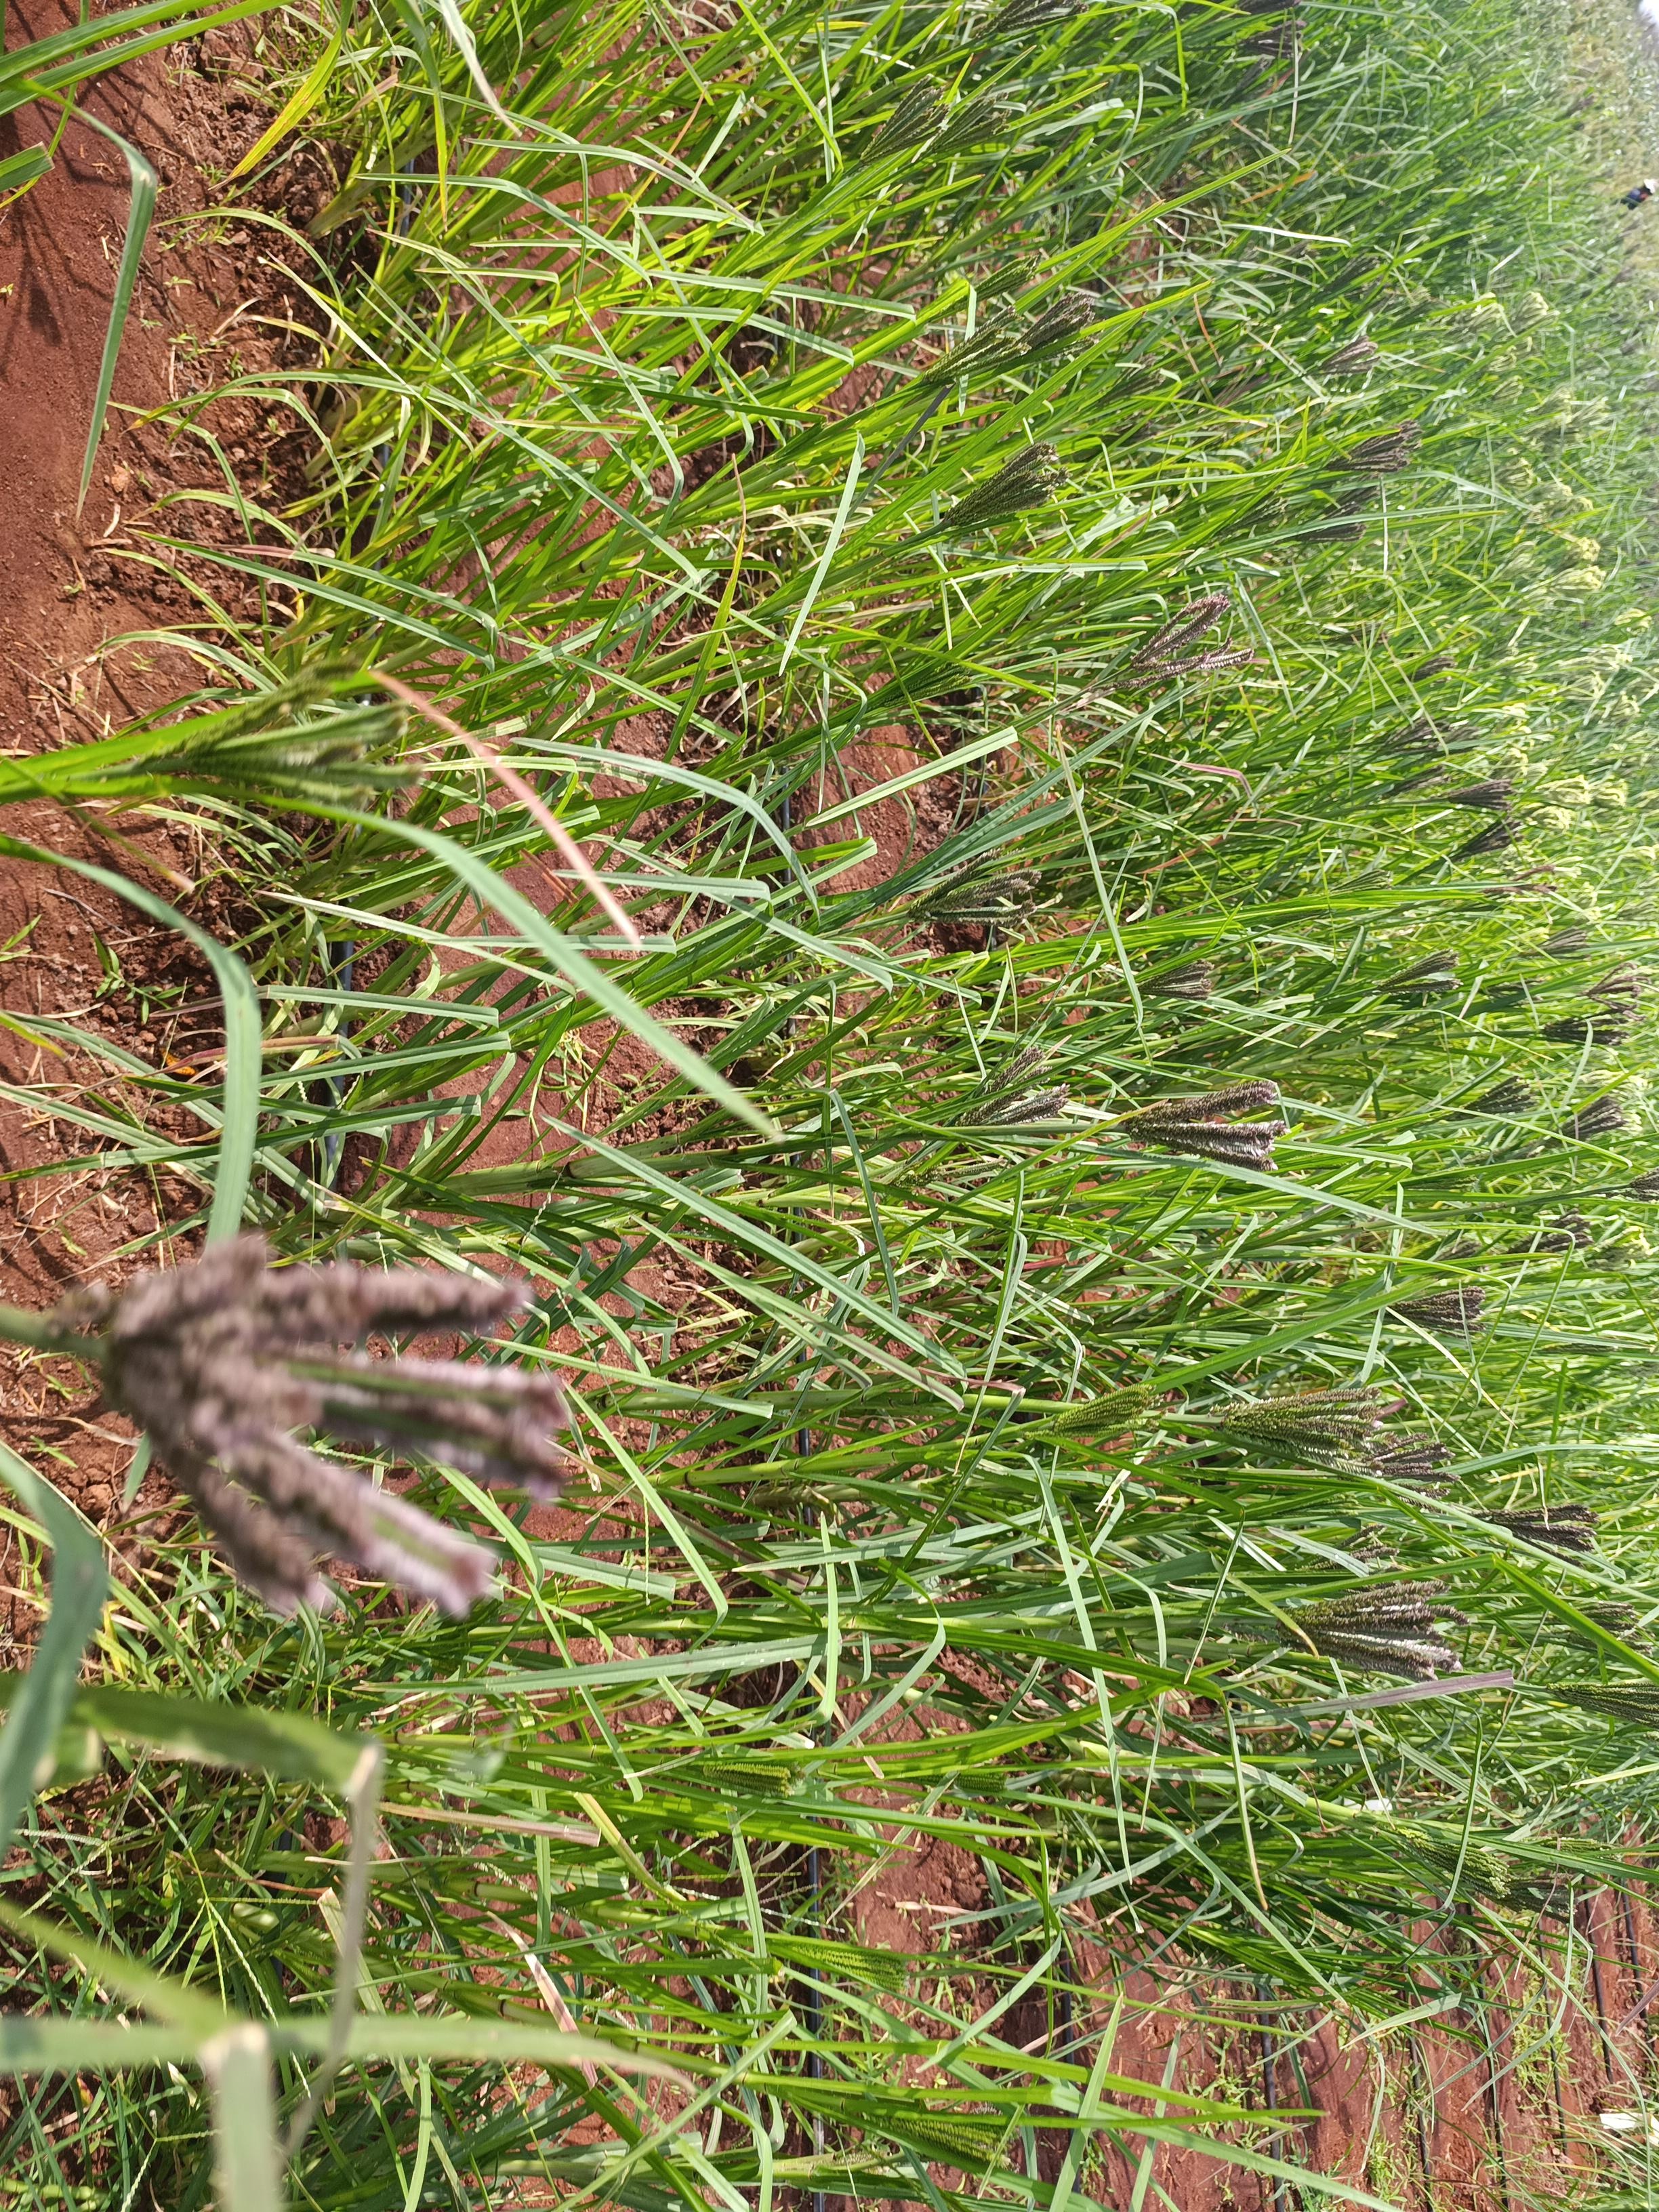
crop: finger millet
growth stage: flowering
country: Kenya
